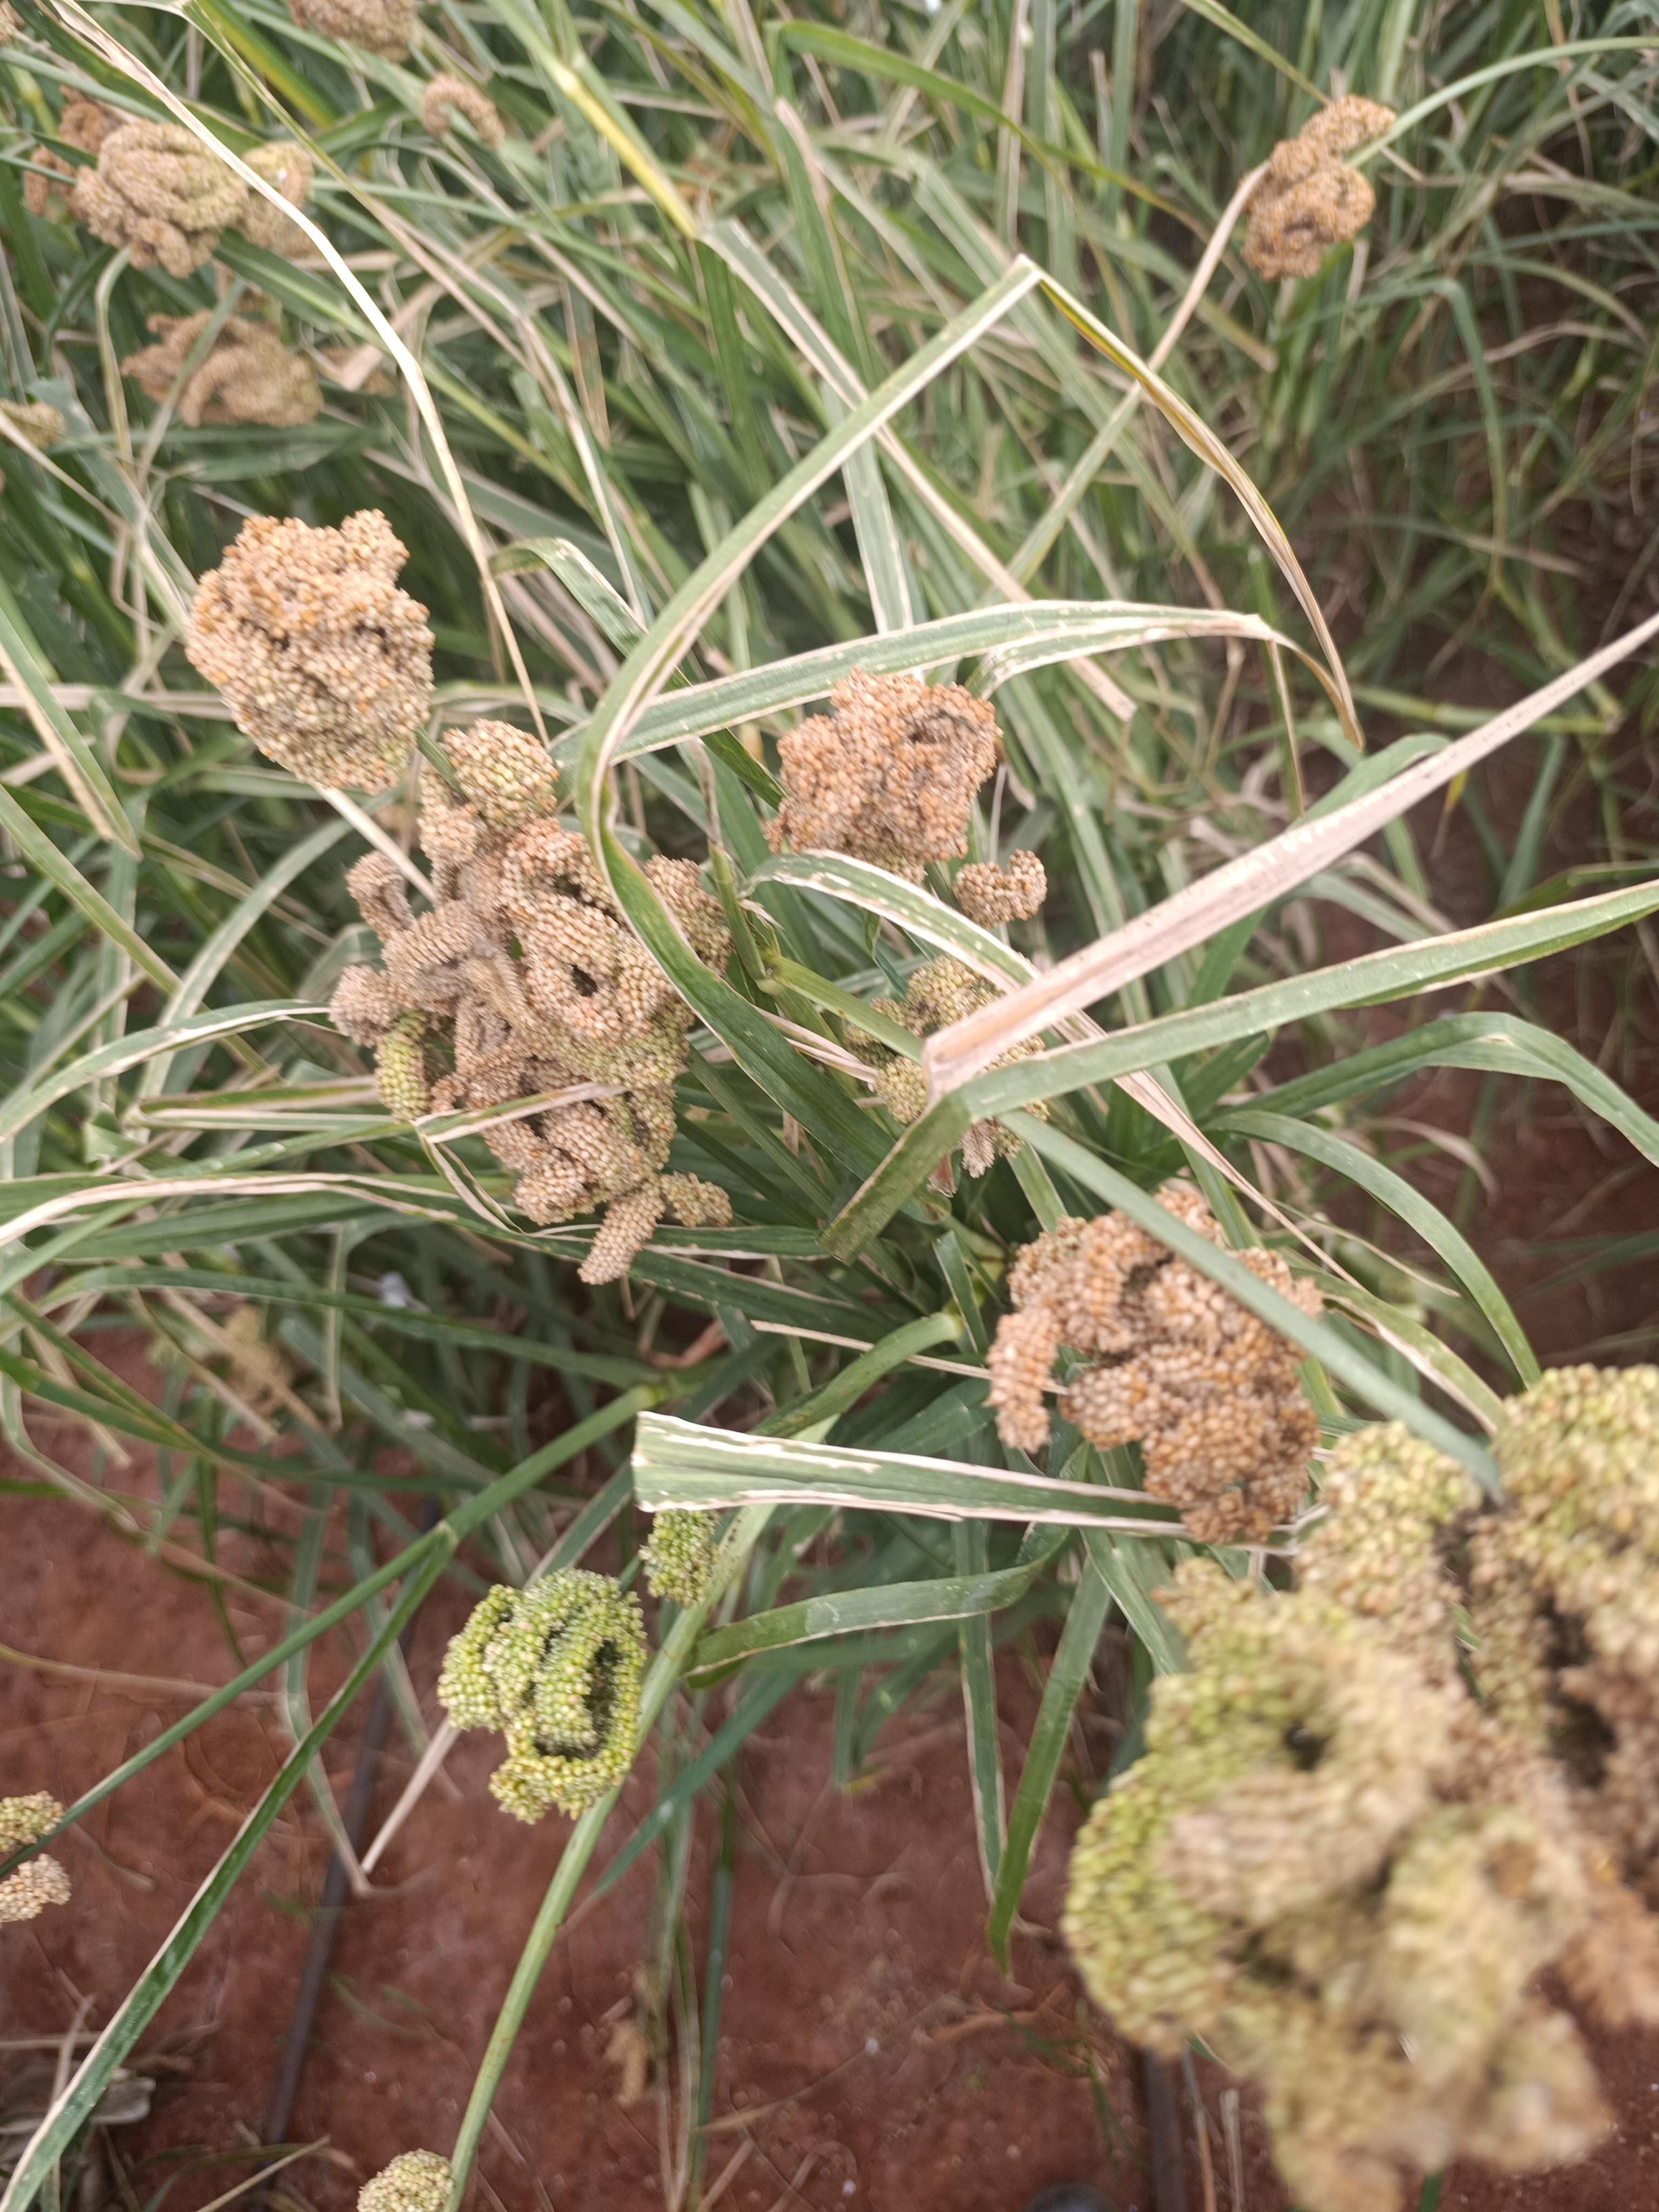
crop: finger millet
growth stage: filling grain
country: Kenya
